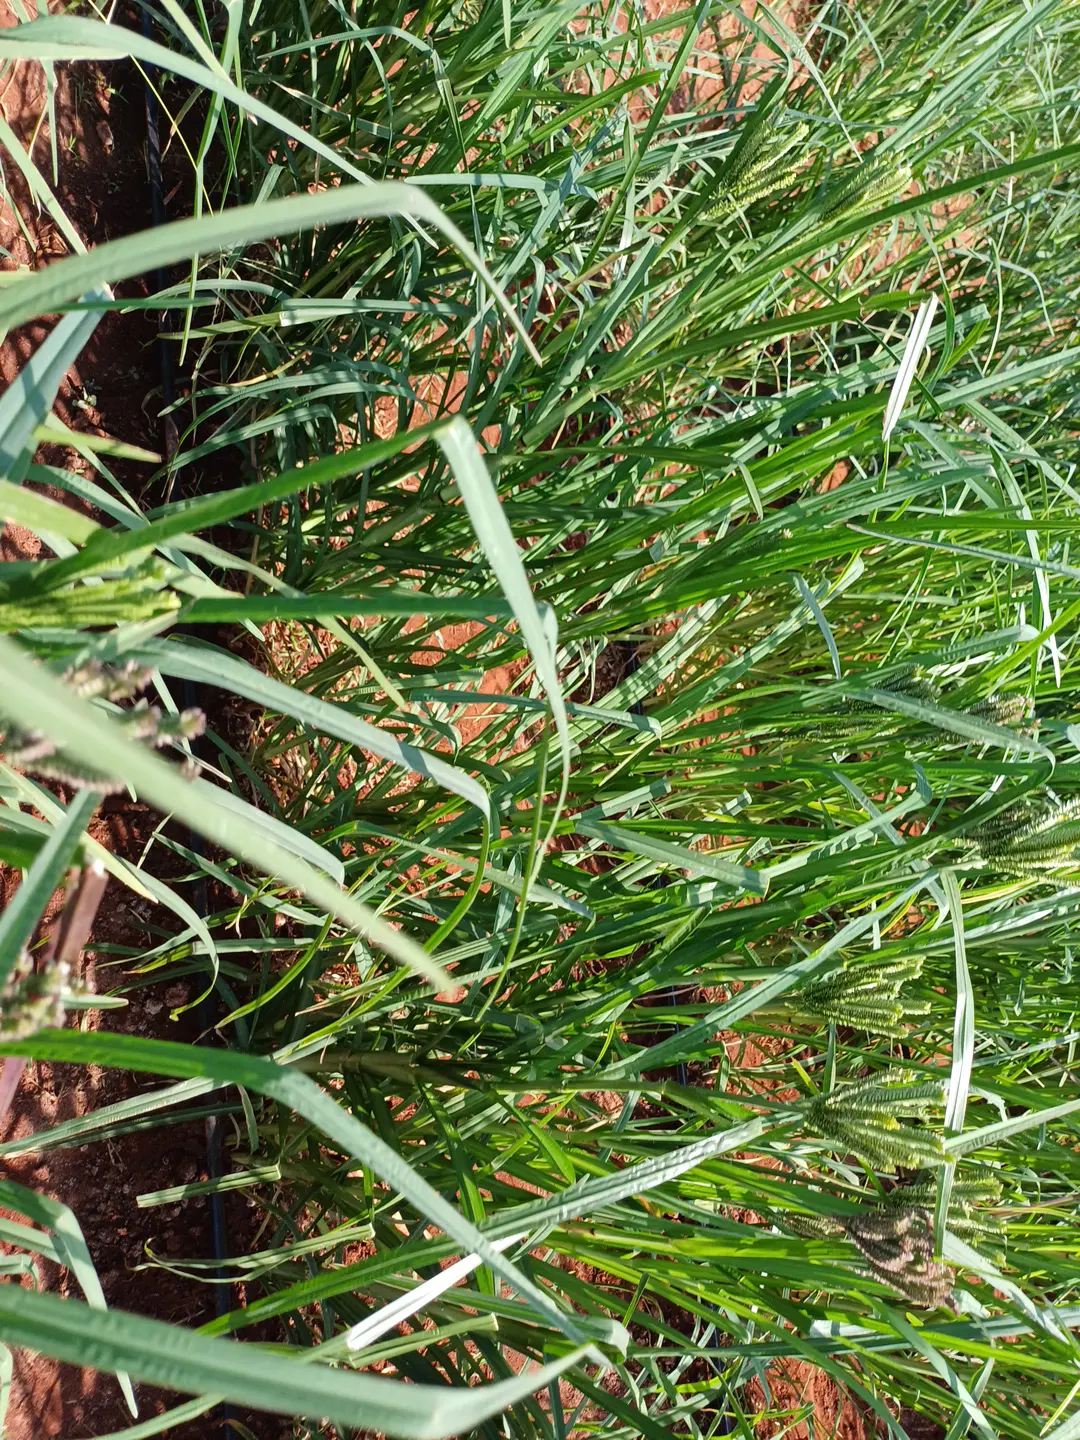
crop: finger millet
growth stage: flowering
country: Kenya
